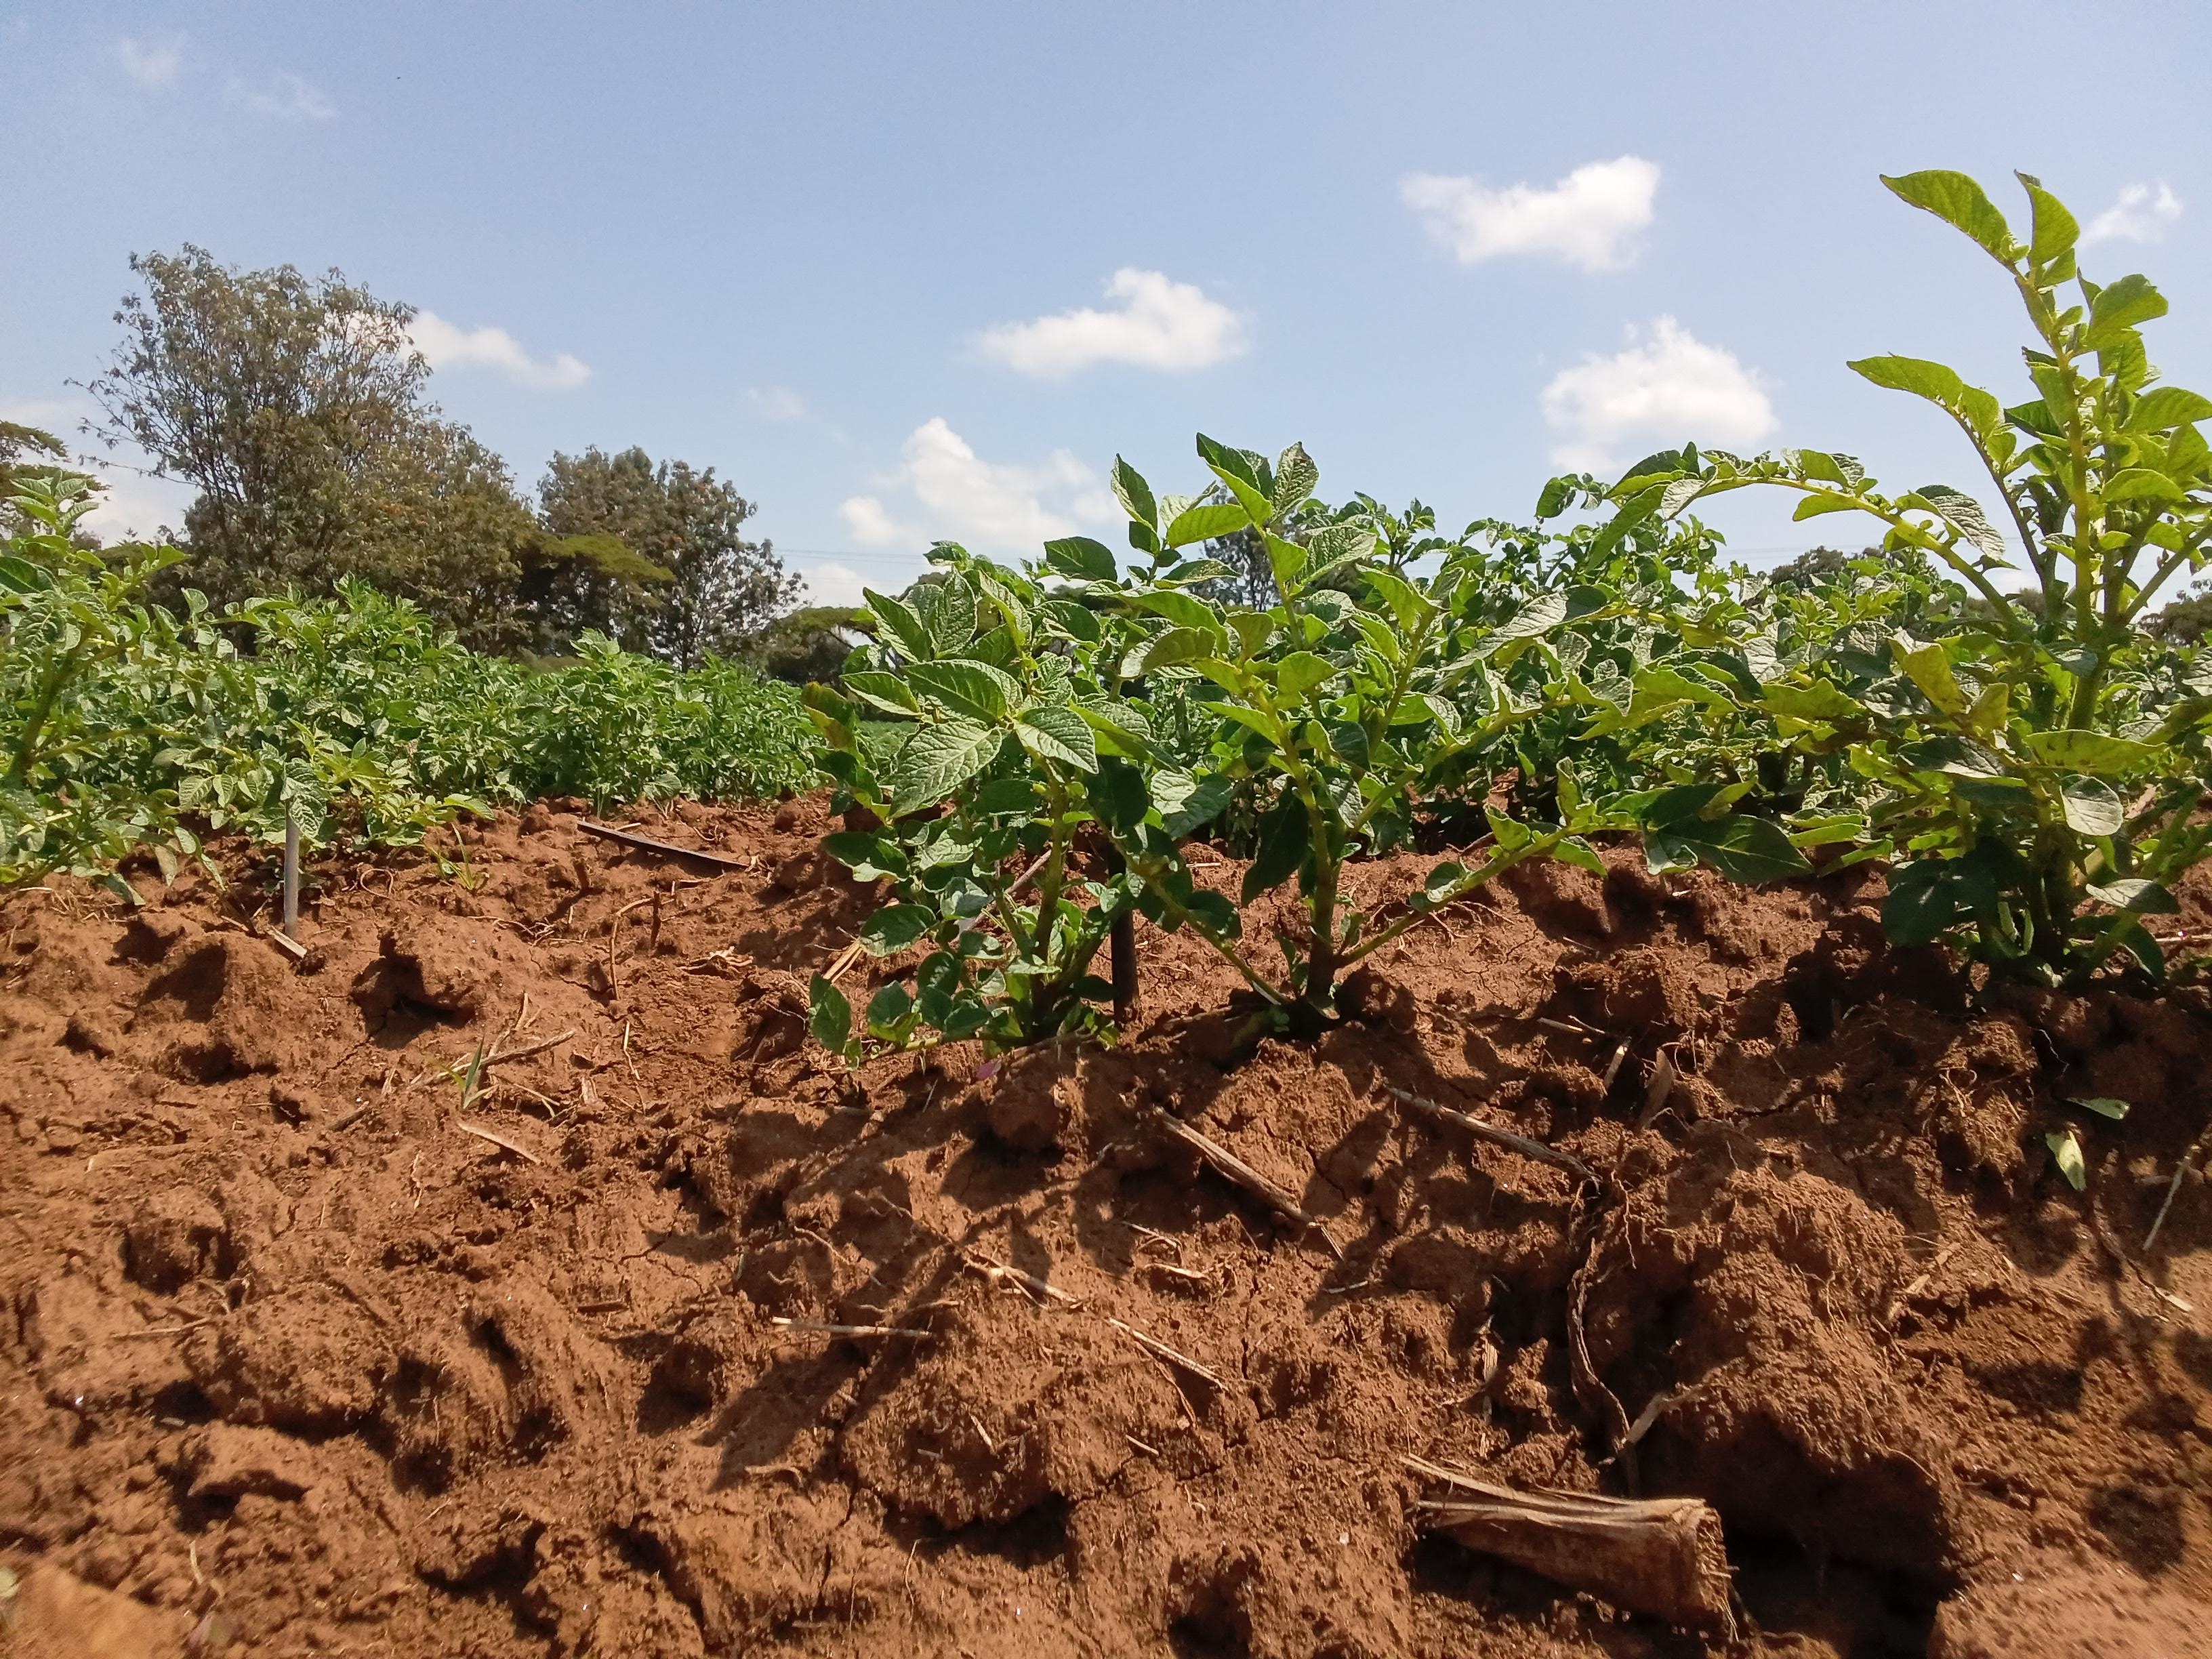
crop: potato
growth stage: vegetative
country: Kenya
